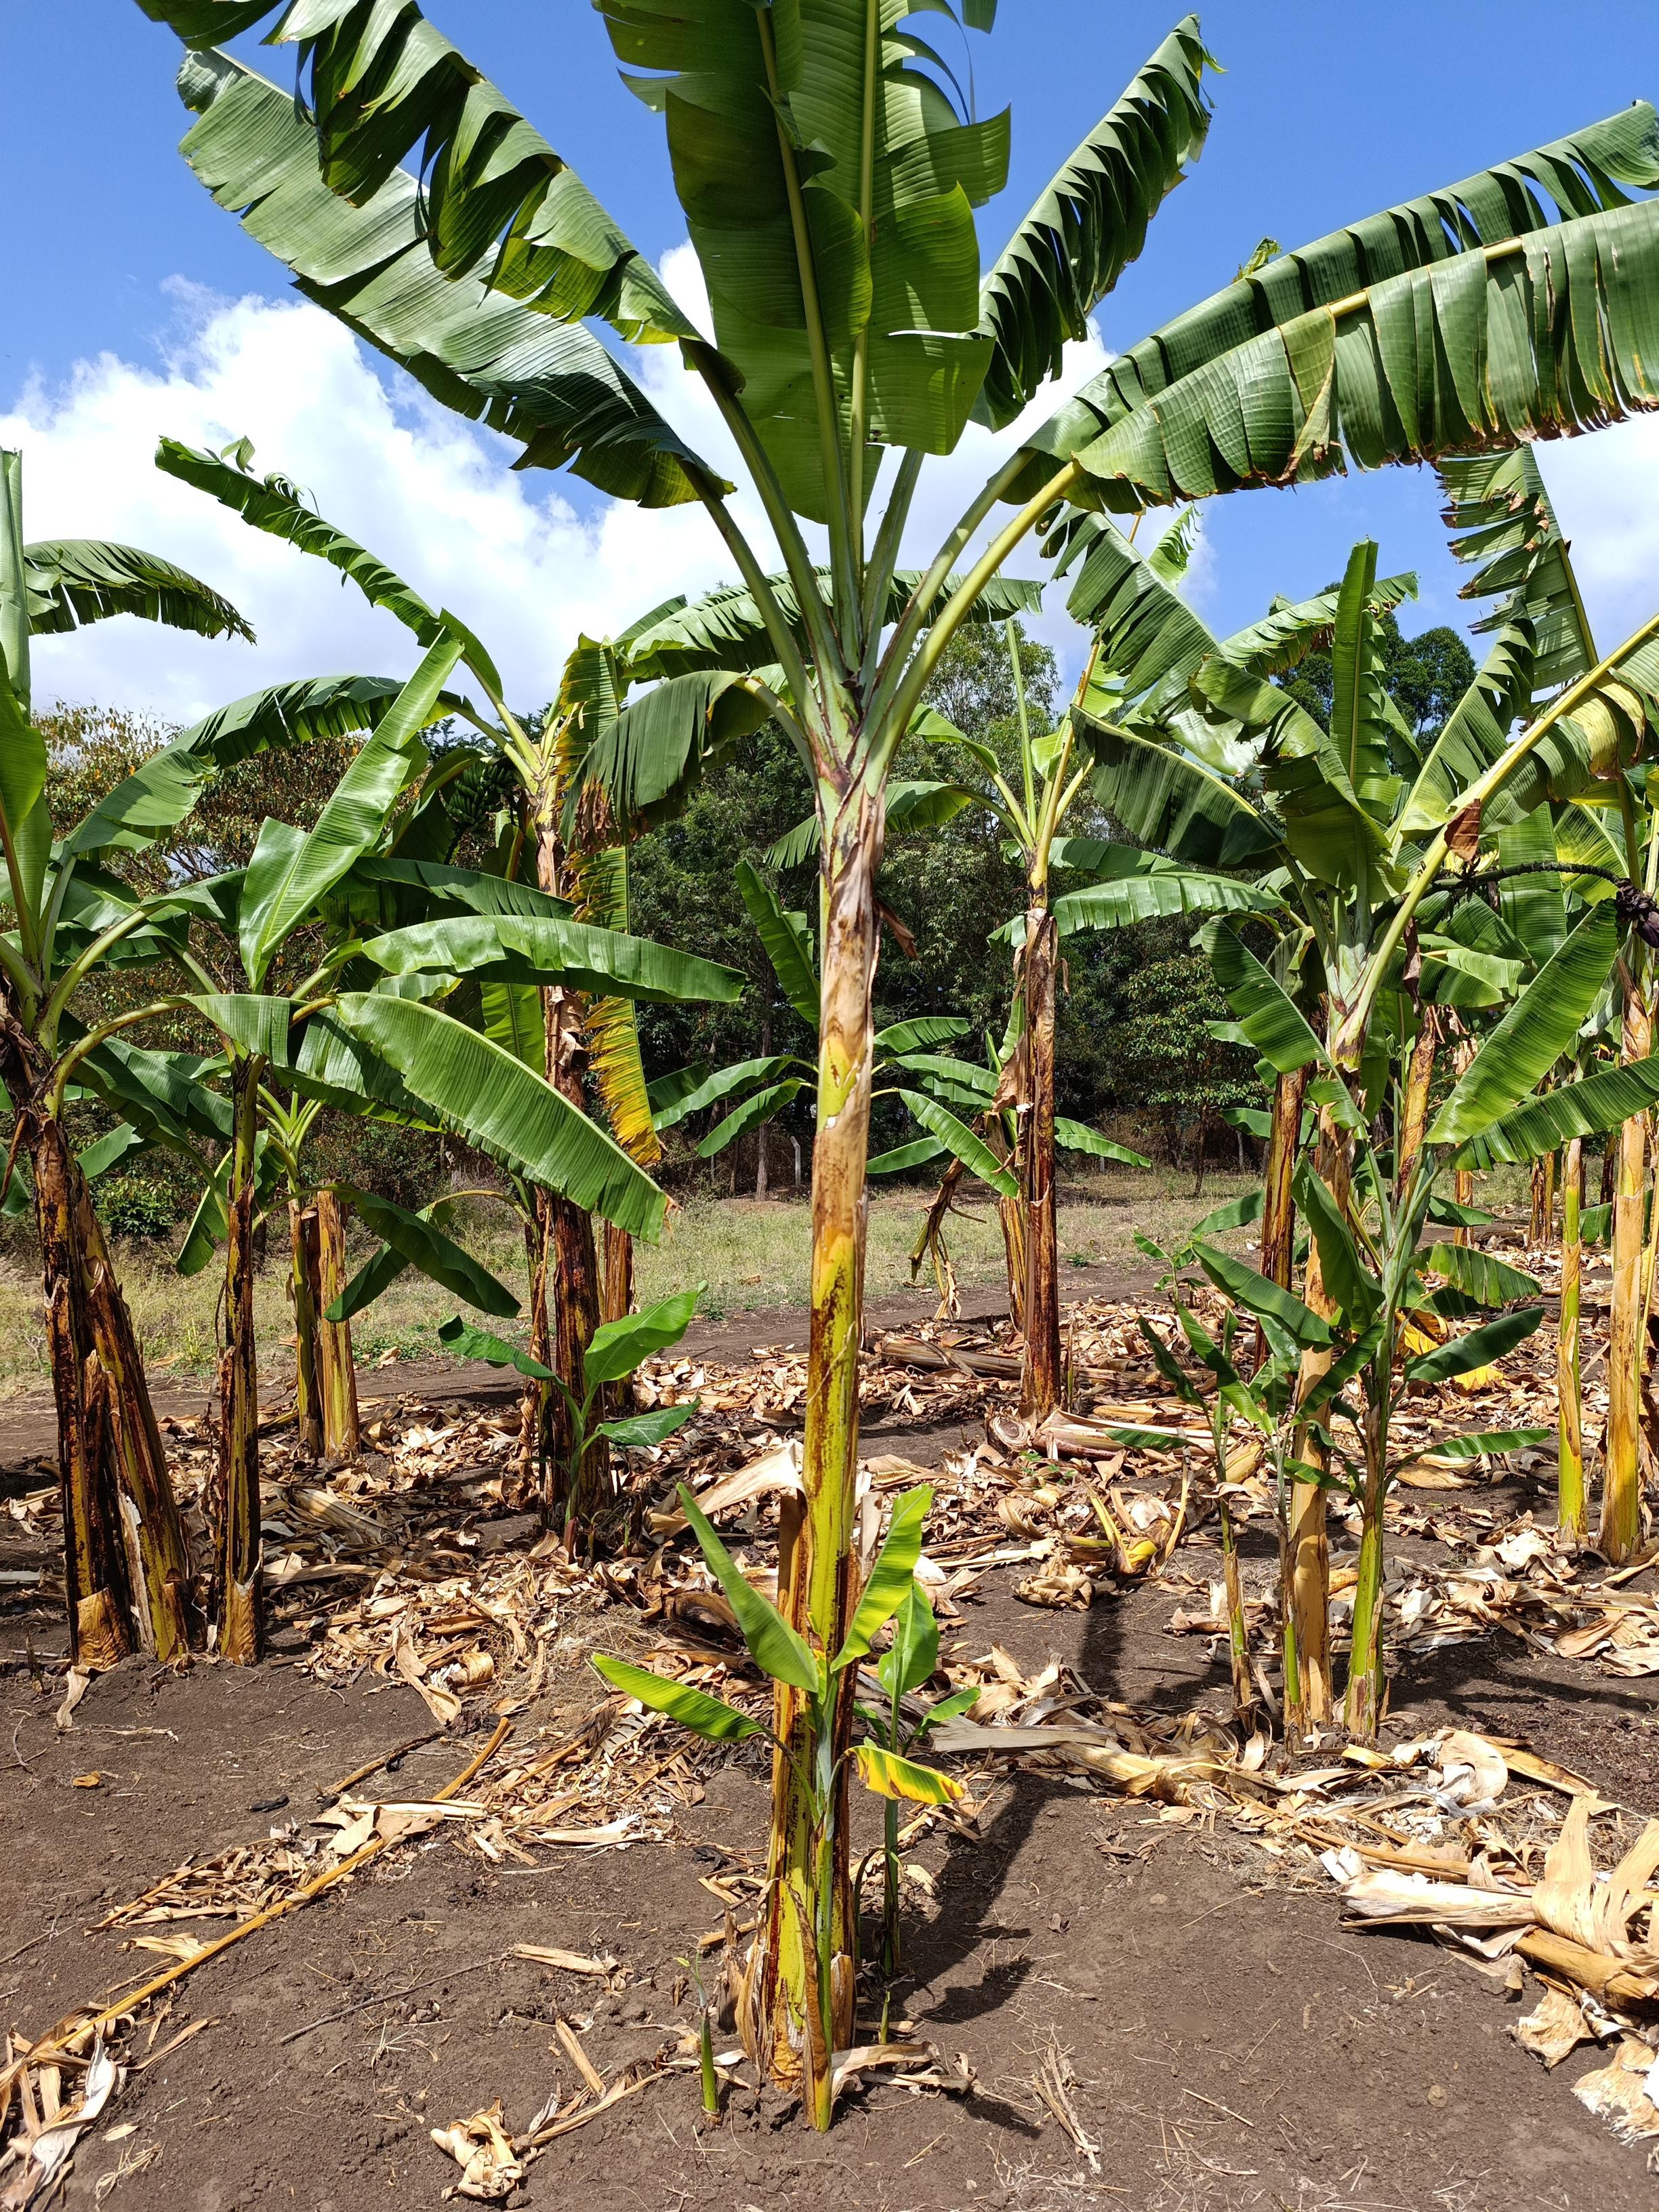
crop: banana
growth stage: vegetative
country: Tanzania
